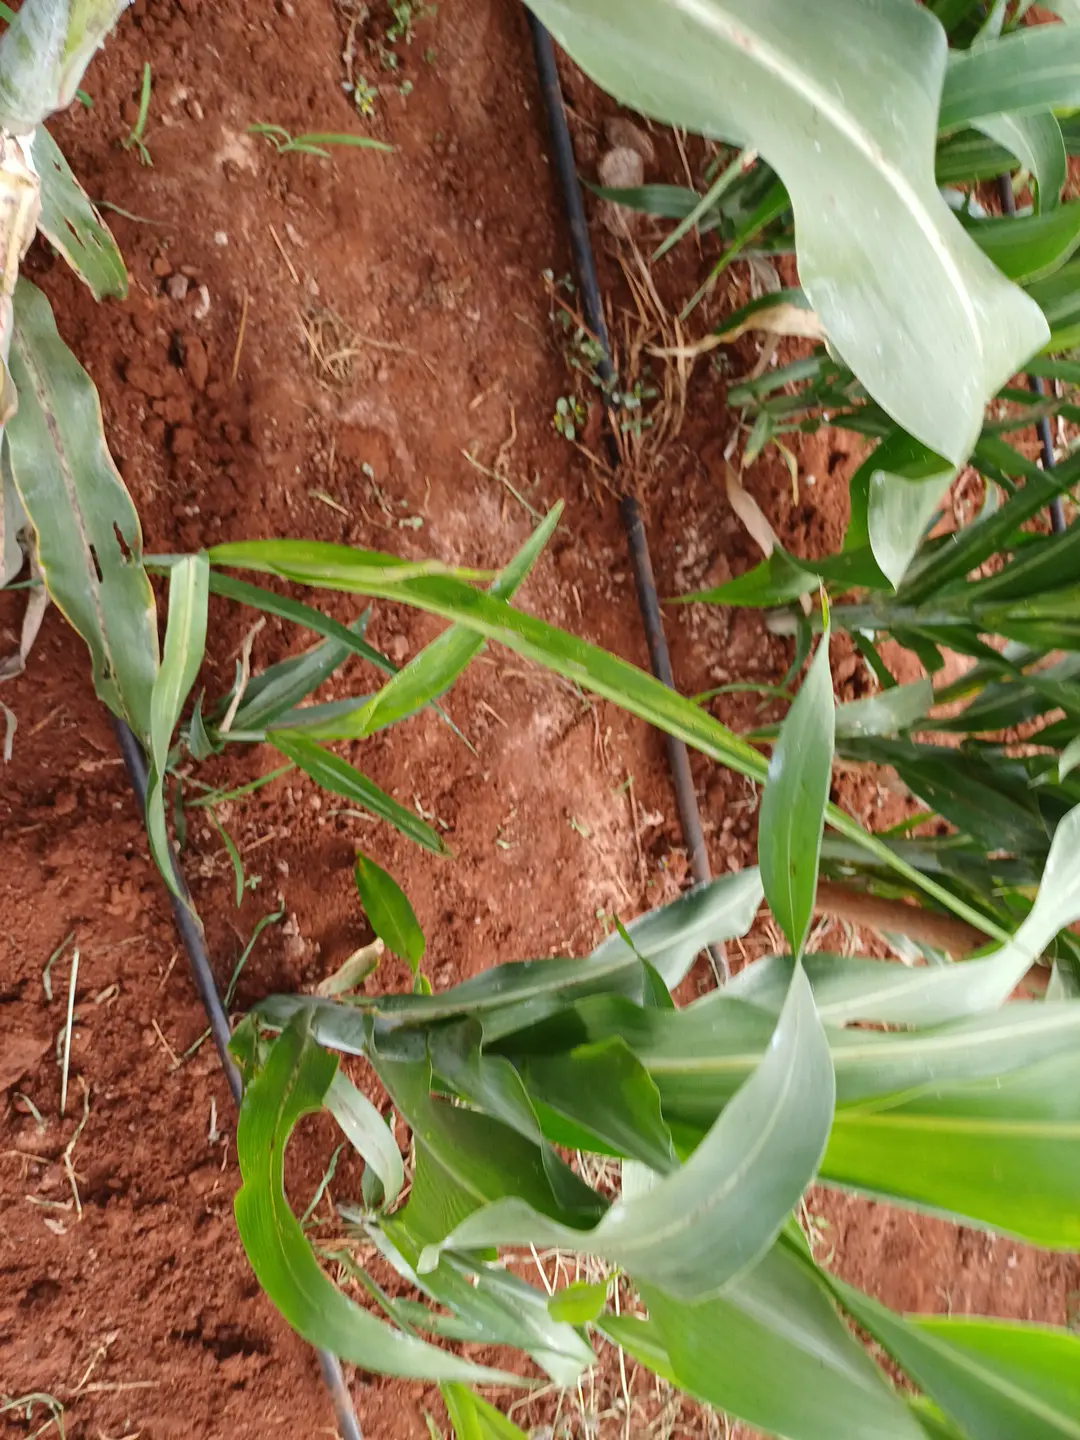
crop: sorghum
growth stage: heading tuber
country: Kenya
